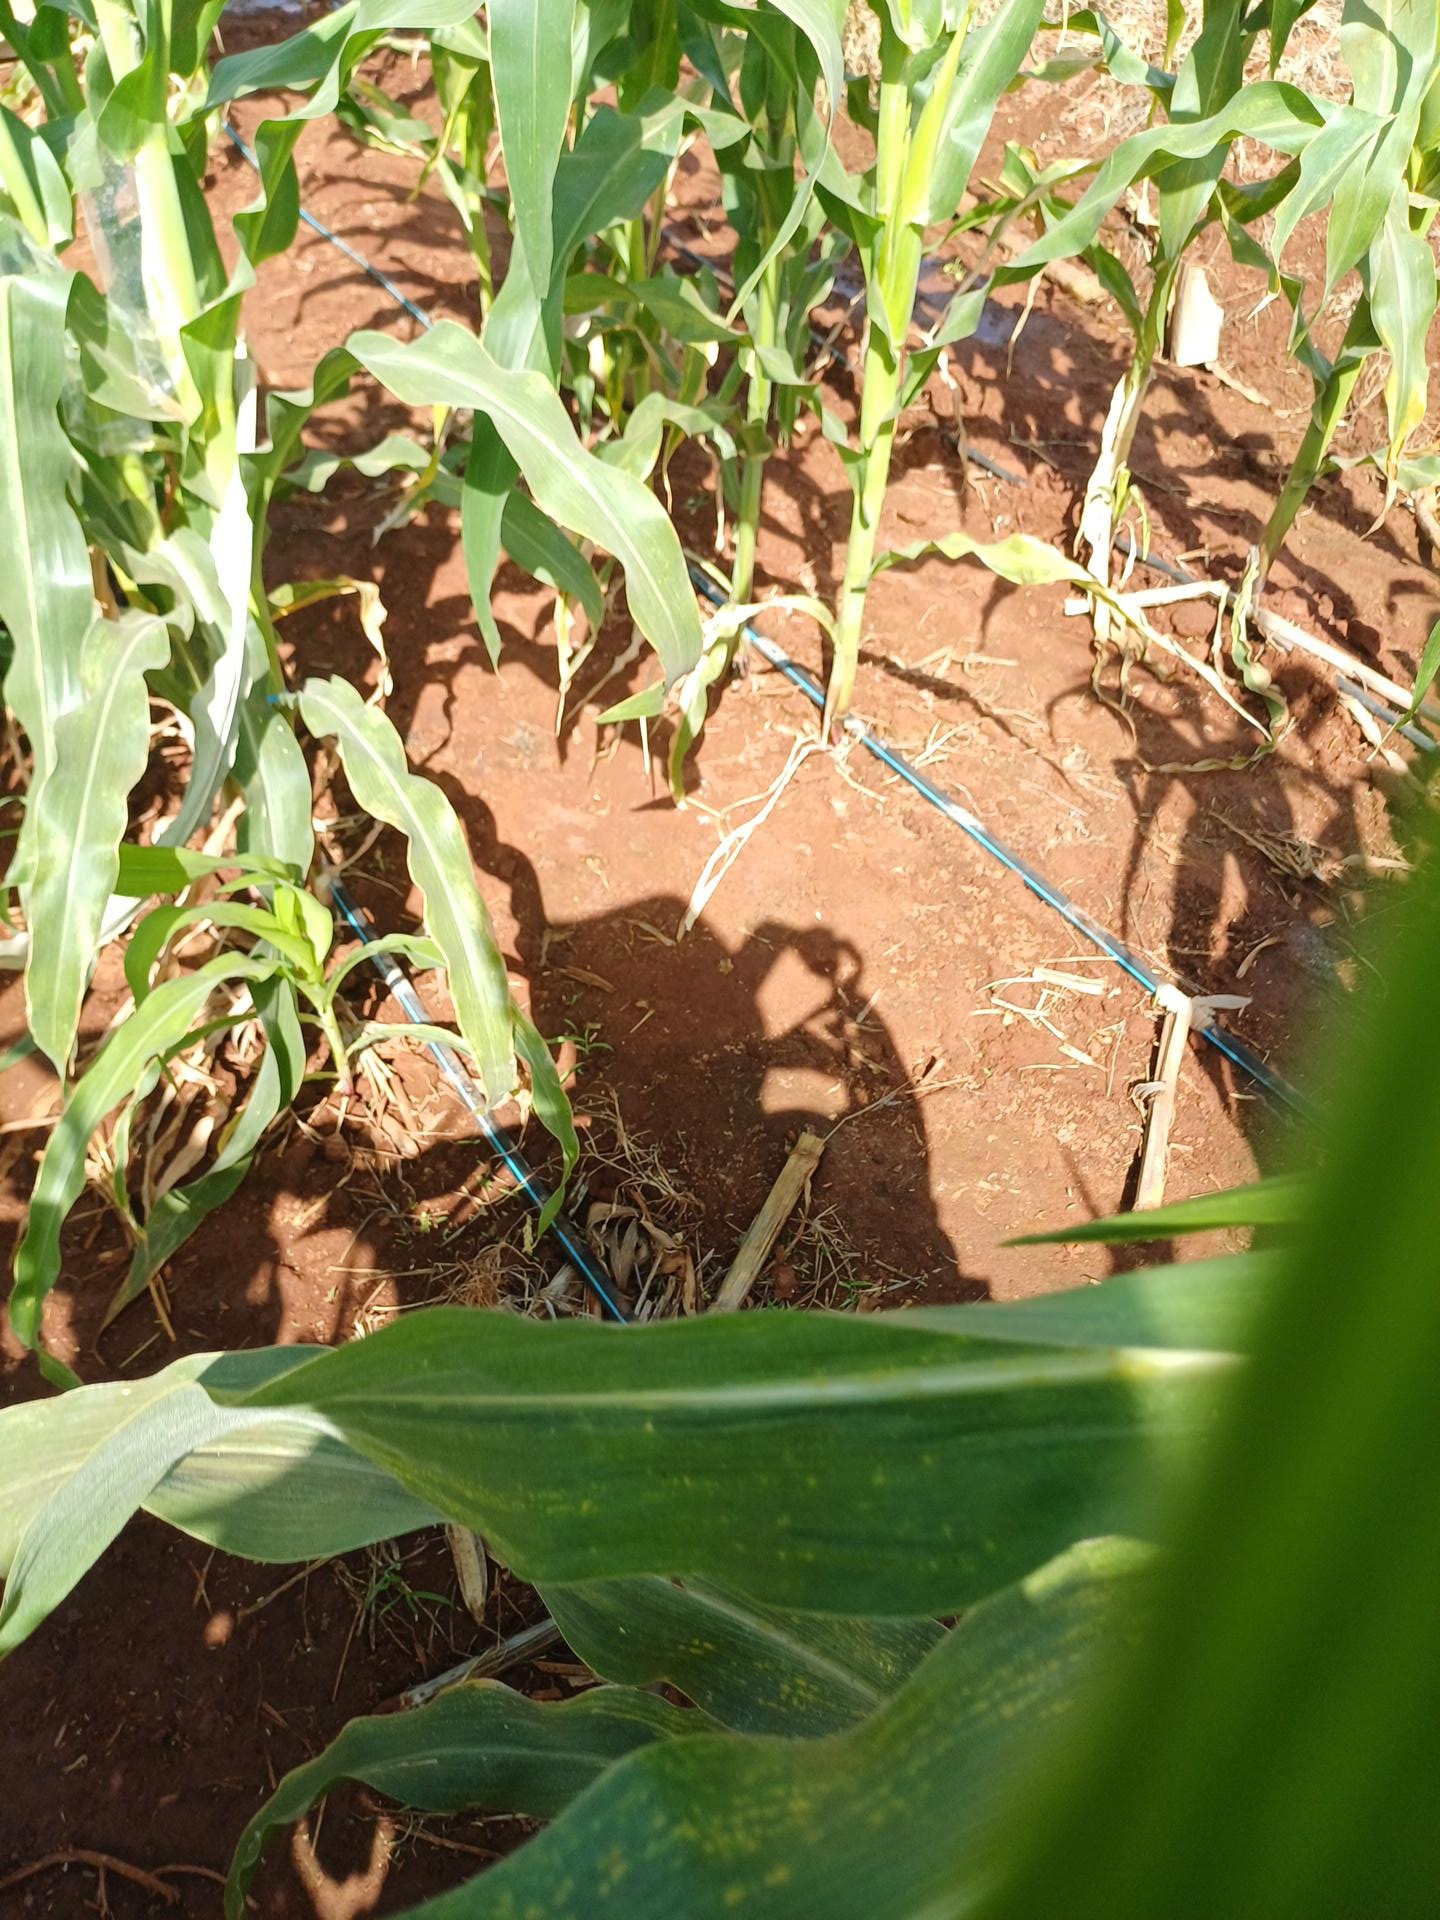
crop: maize
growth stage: vegetative
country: Kenya
